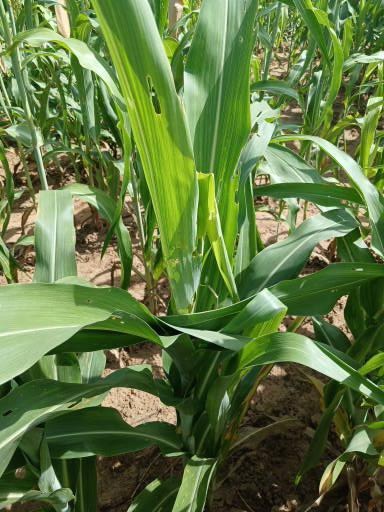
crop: sorghum
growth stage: vegetative
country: Senegal
